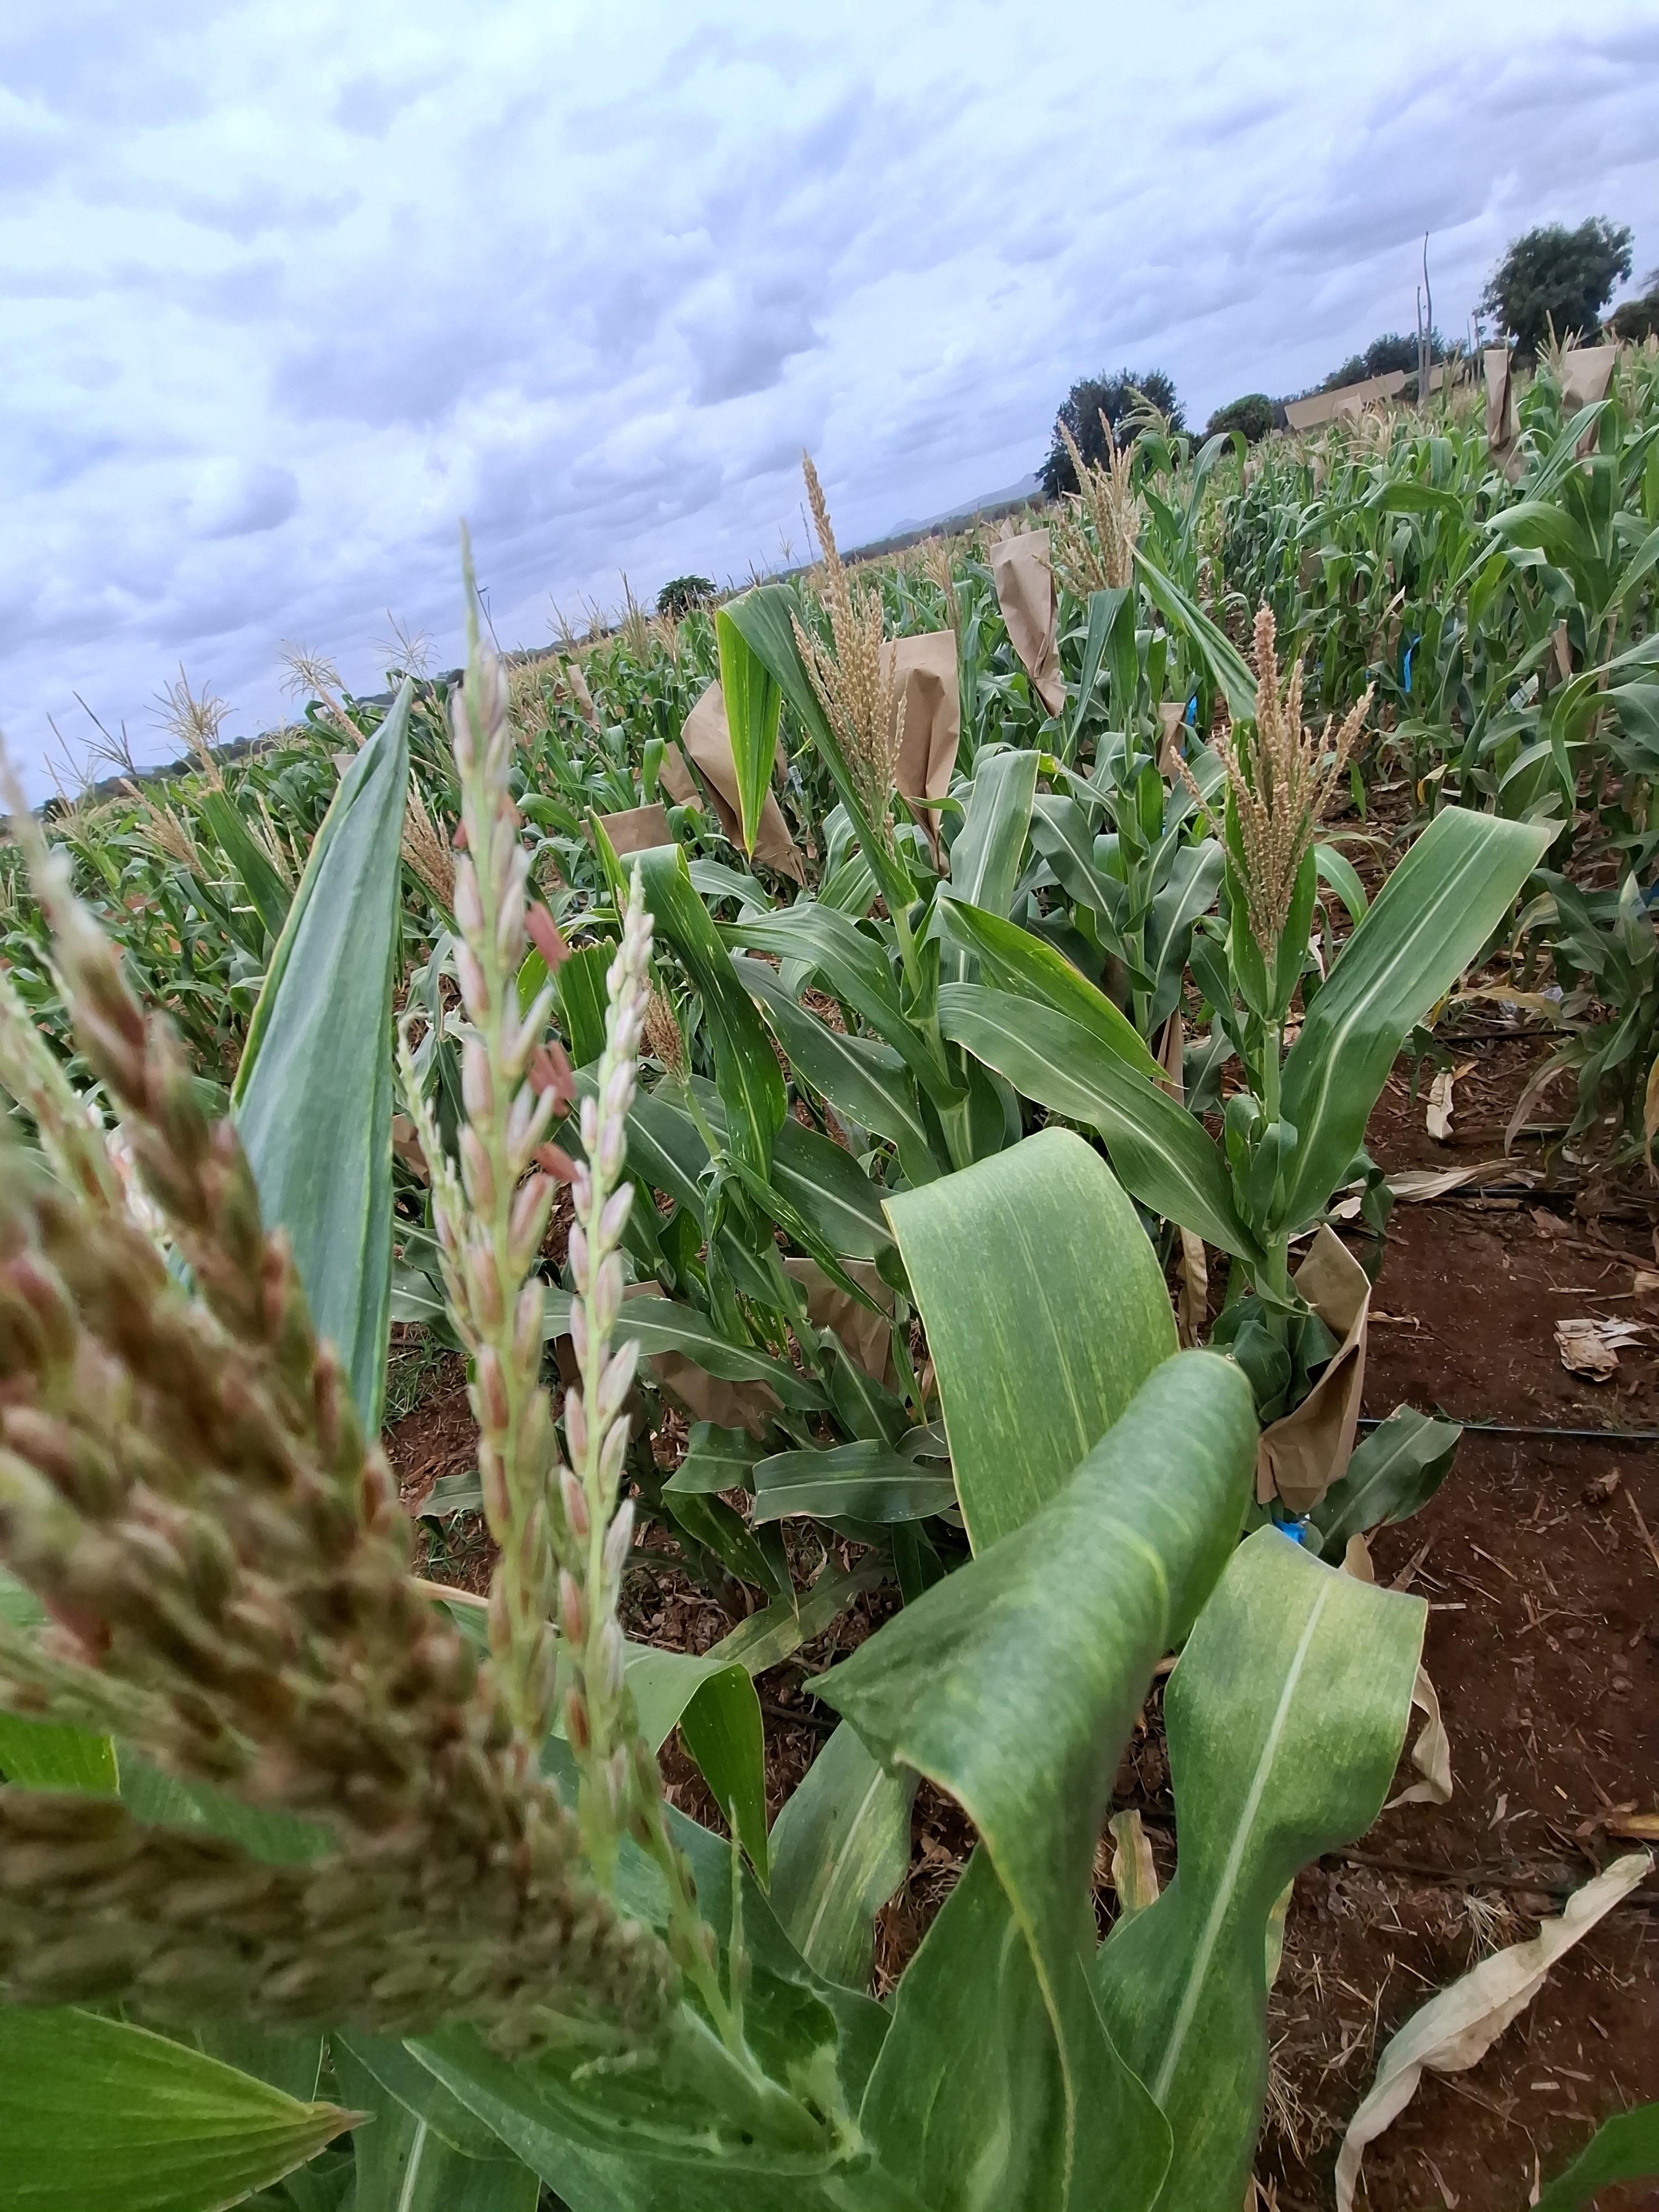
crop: maize
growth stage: flowering
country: Kenya
